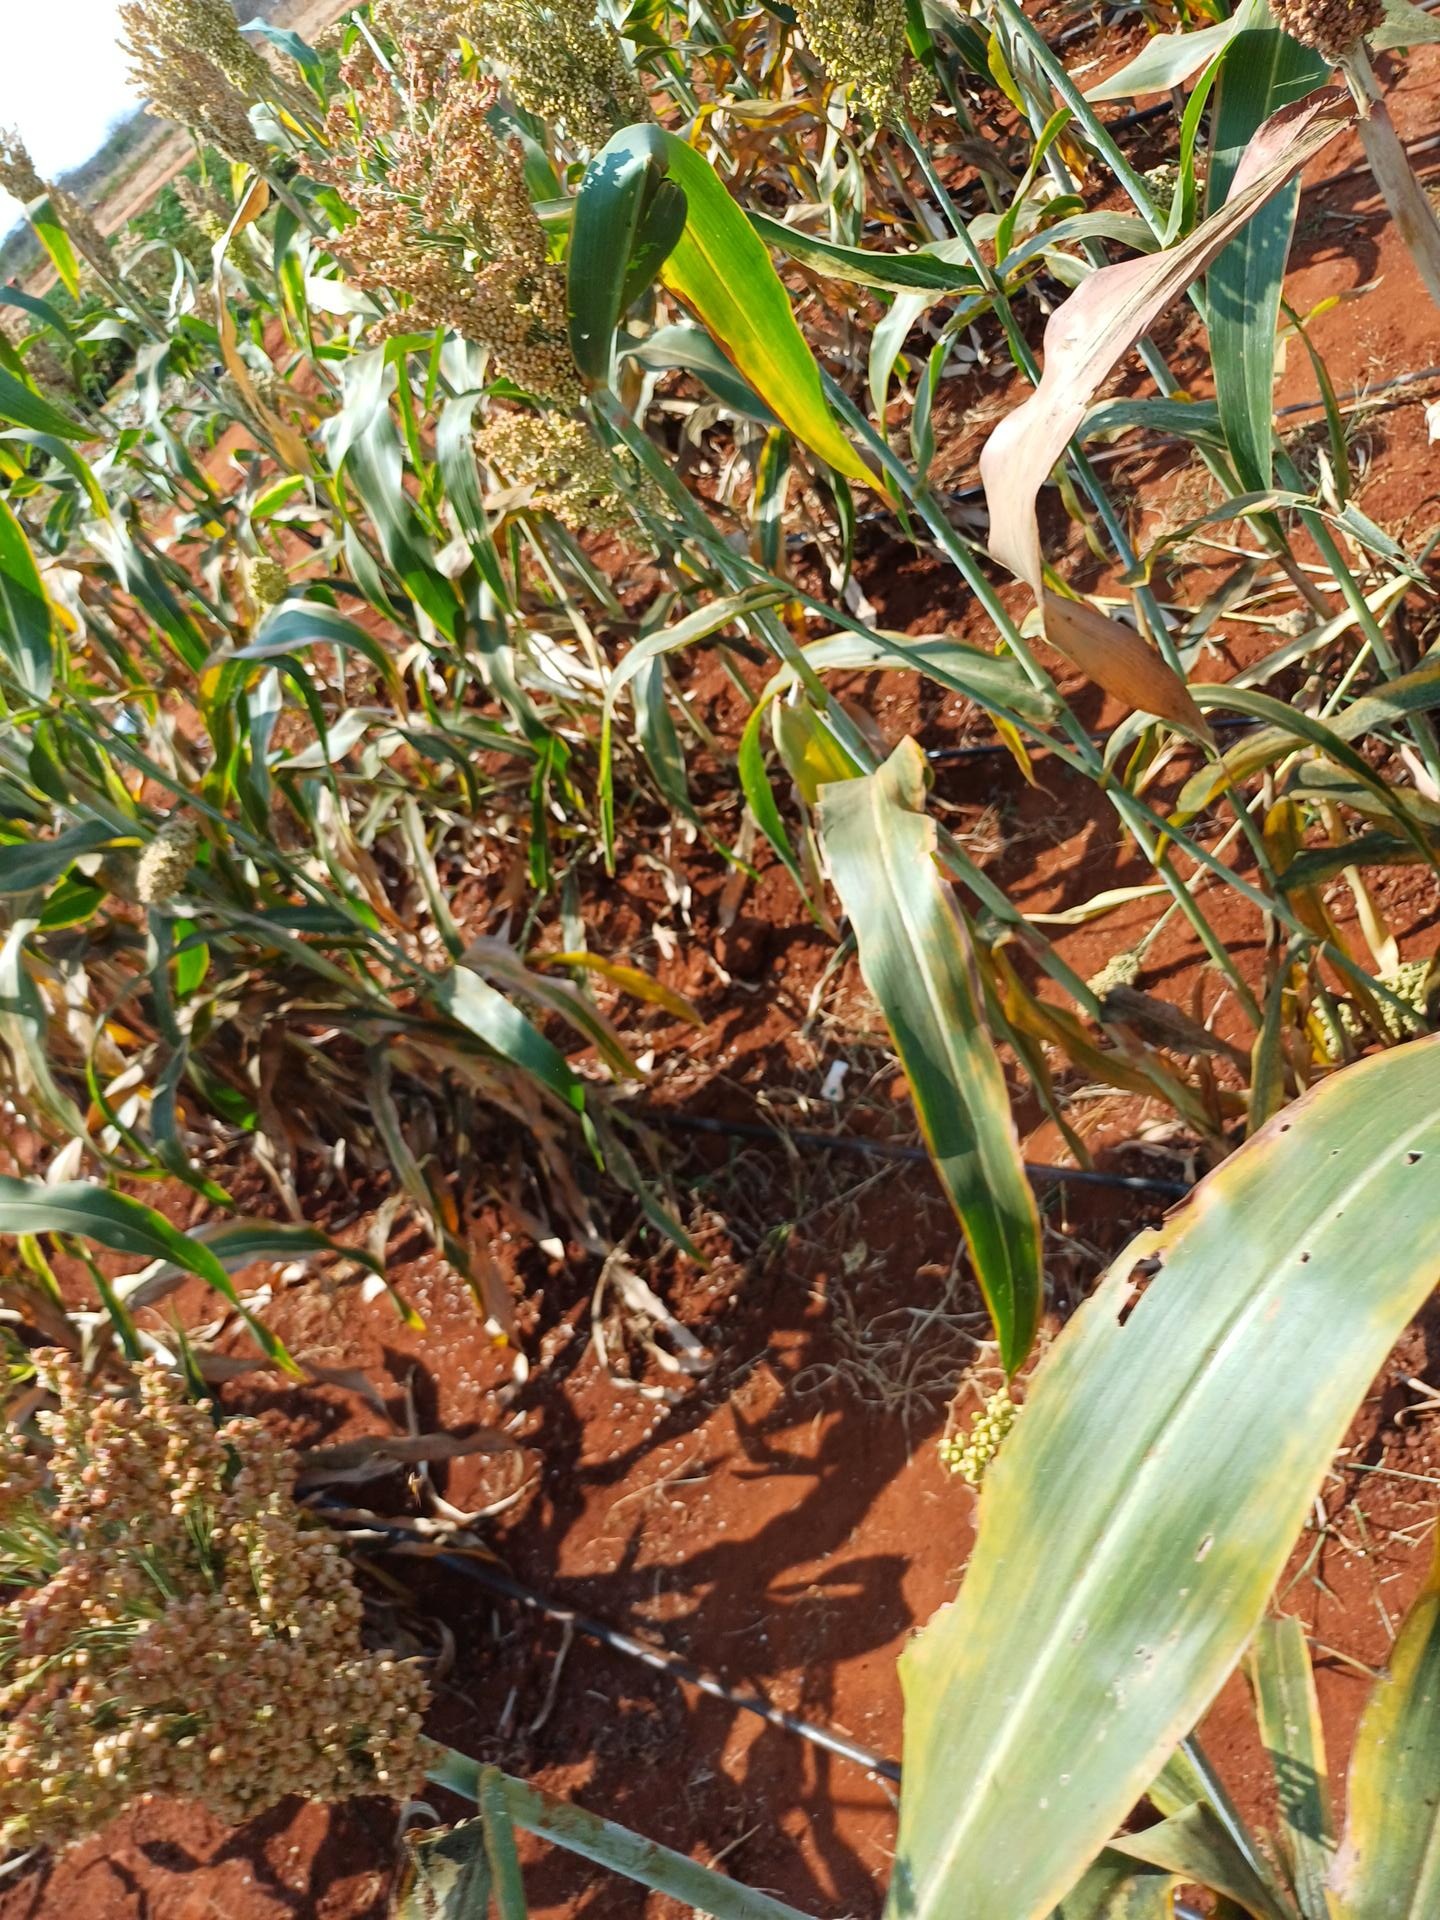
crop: sorghum
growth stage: maturity
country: Kenya
